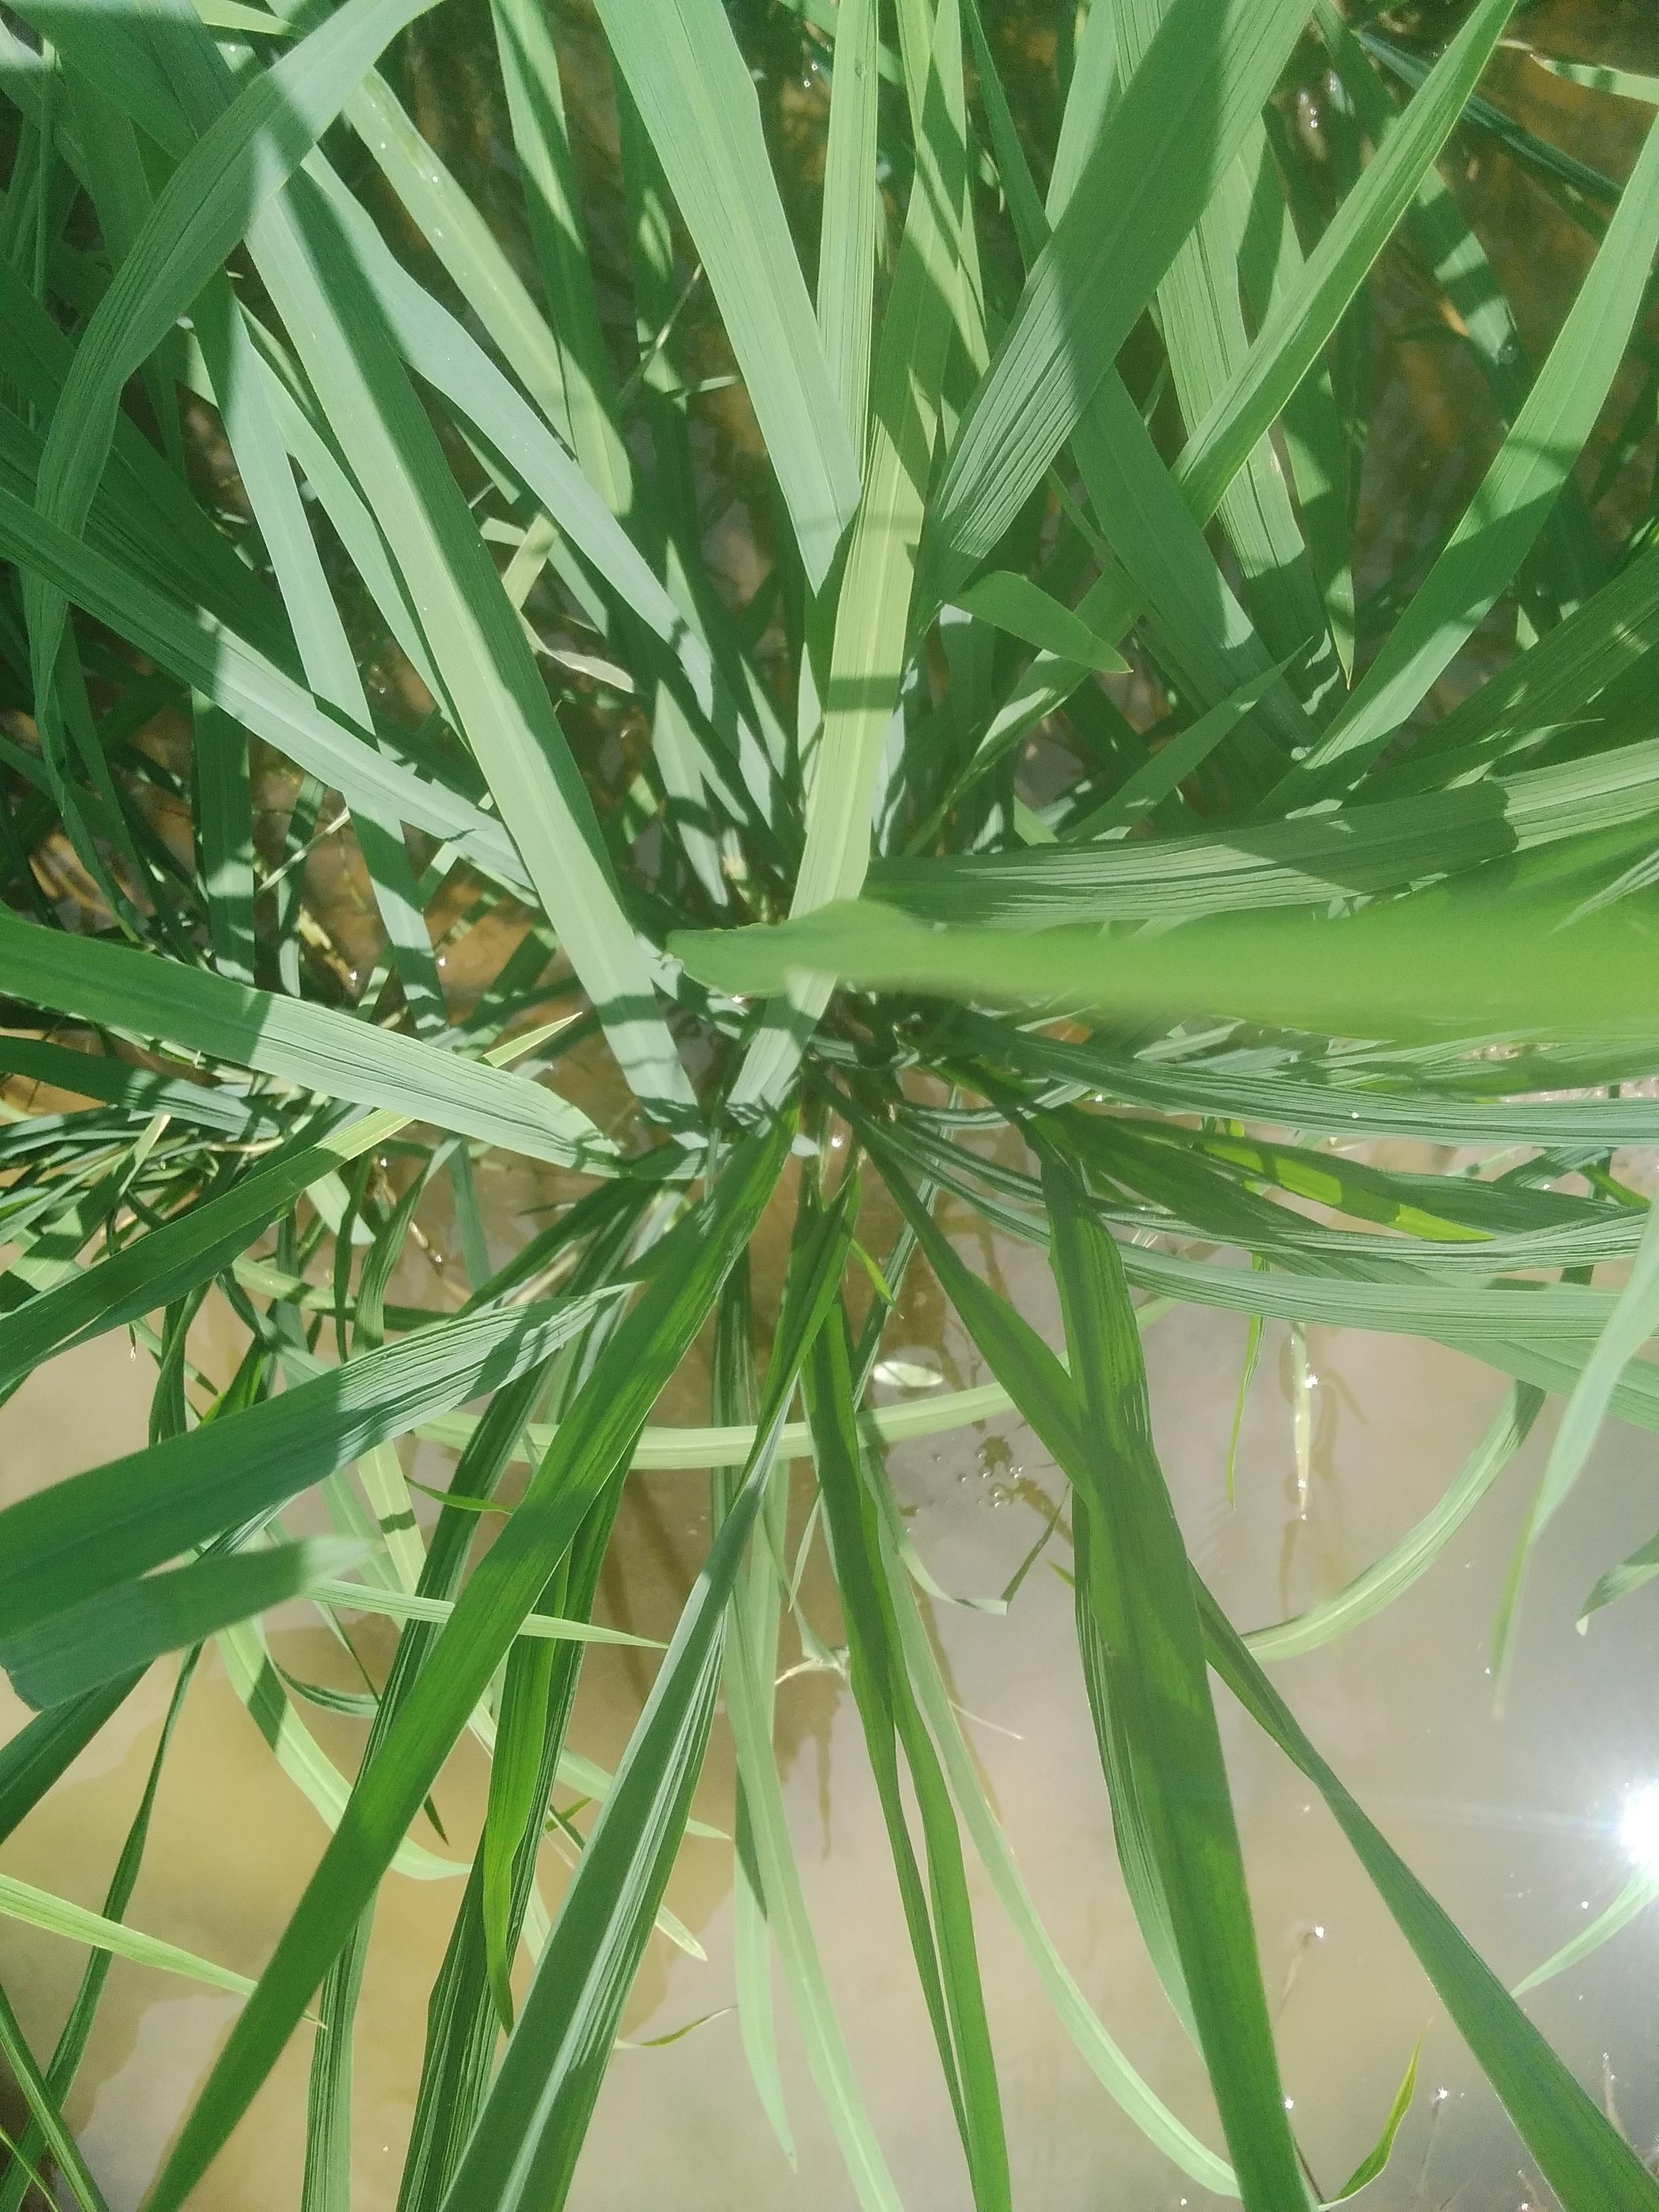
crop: rice
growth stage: elongation stem
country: Nigeria
